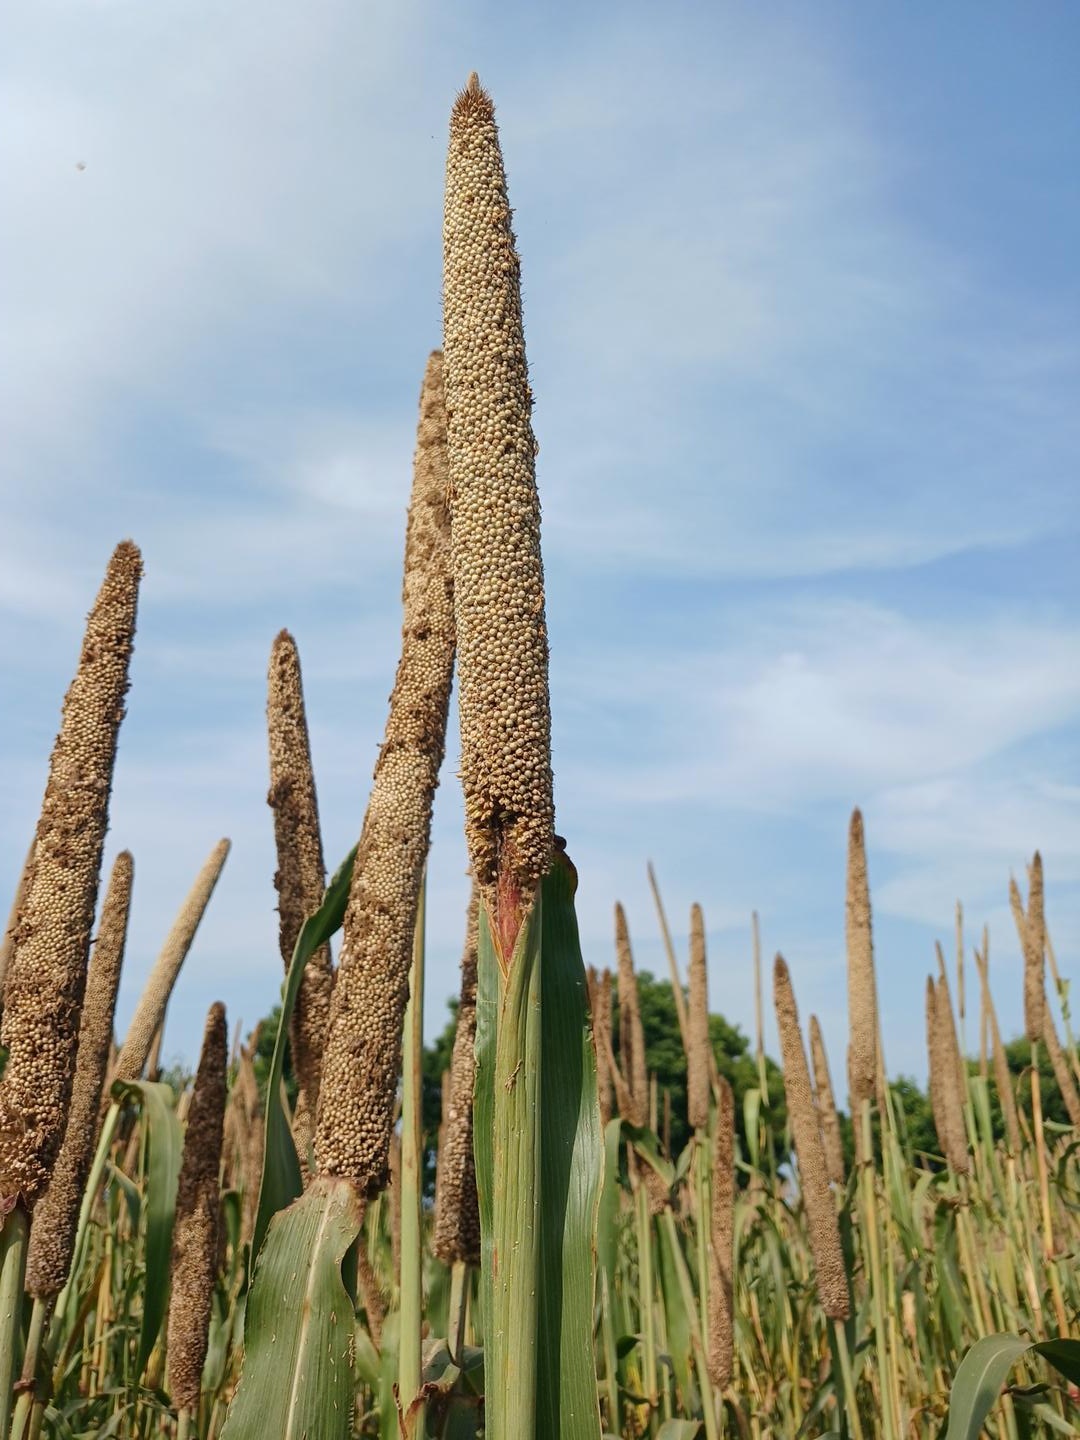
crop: pearl millet
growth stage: maturity
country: Senegal
